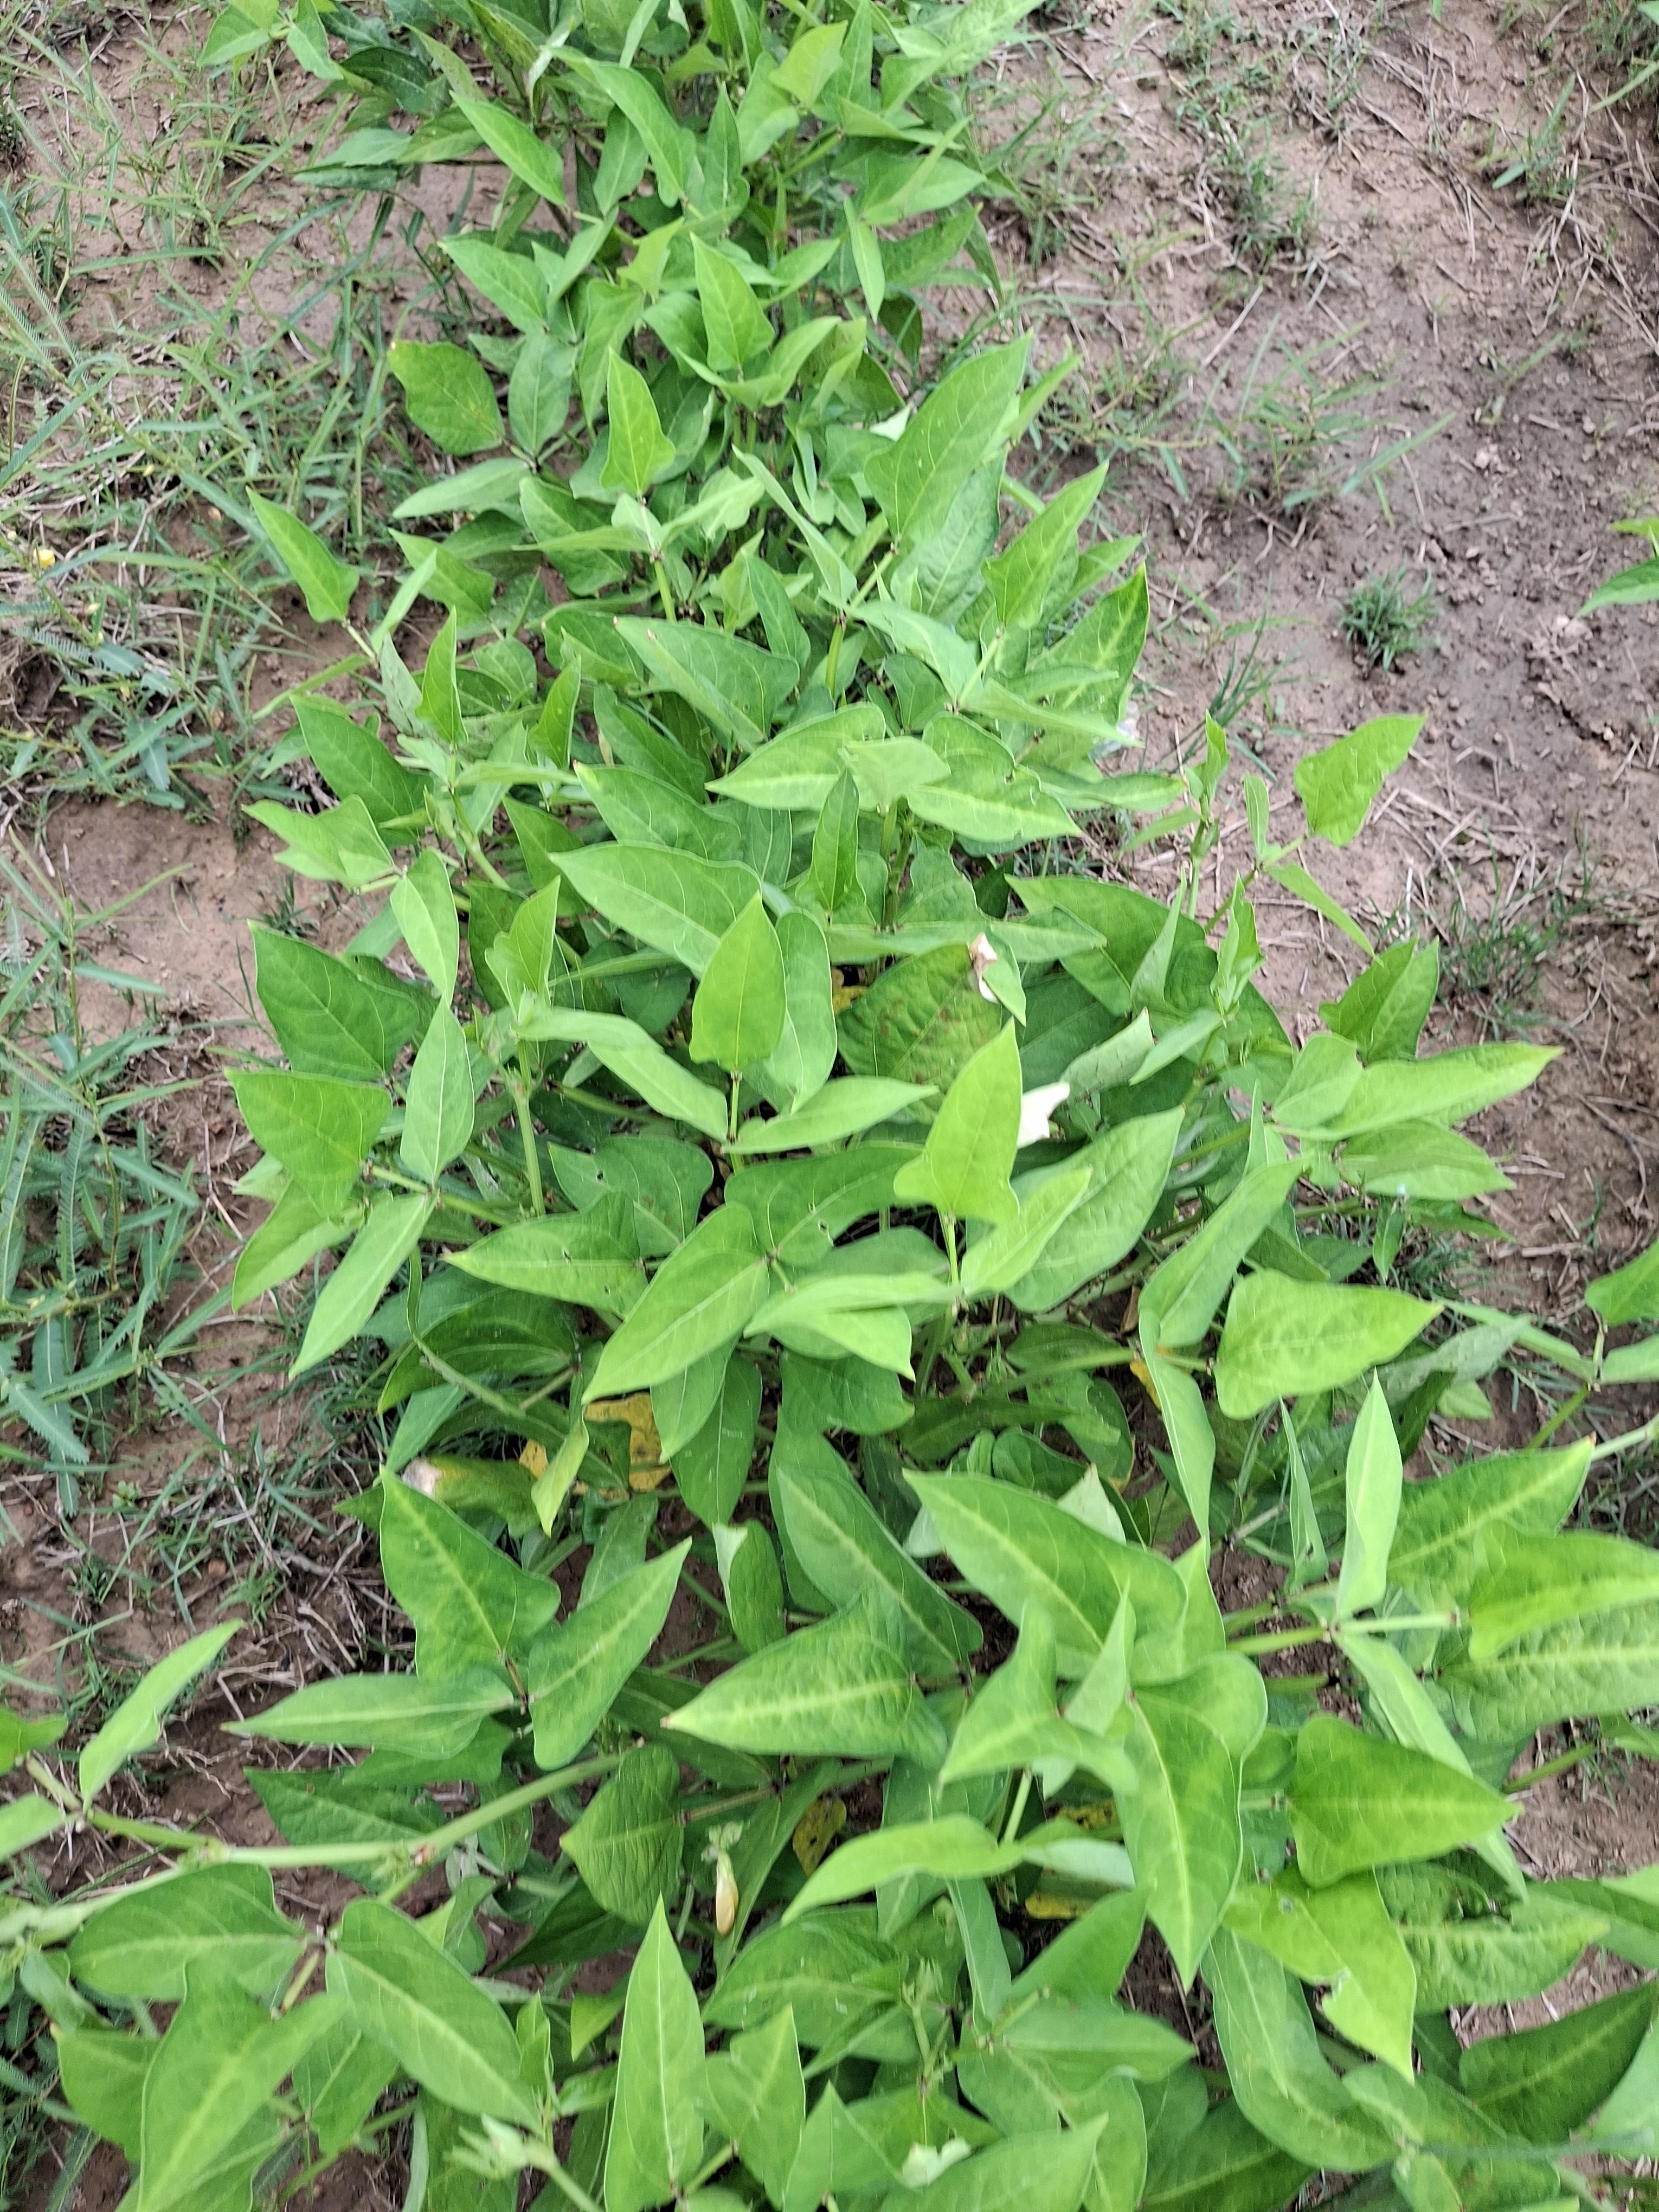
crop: cowpea
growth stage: flowering
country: Nigeria
